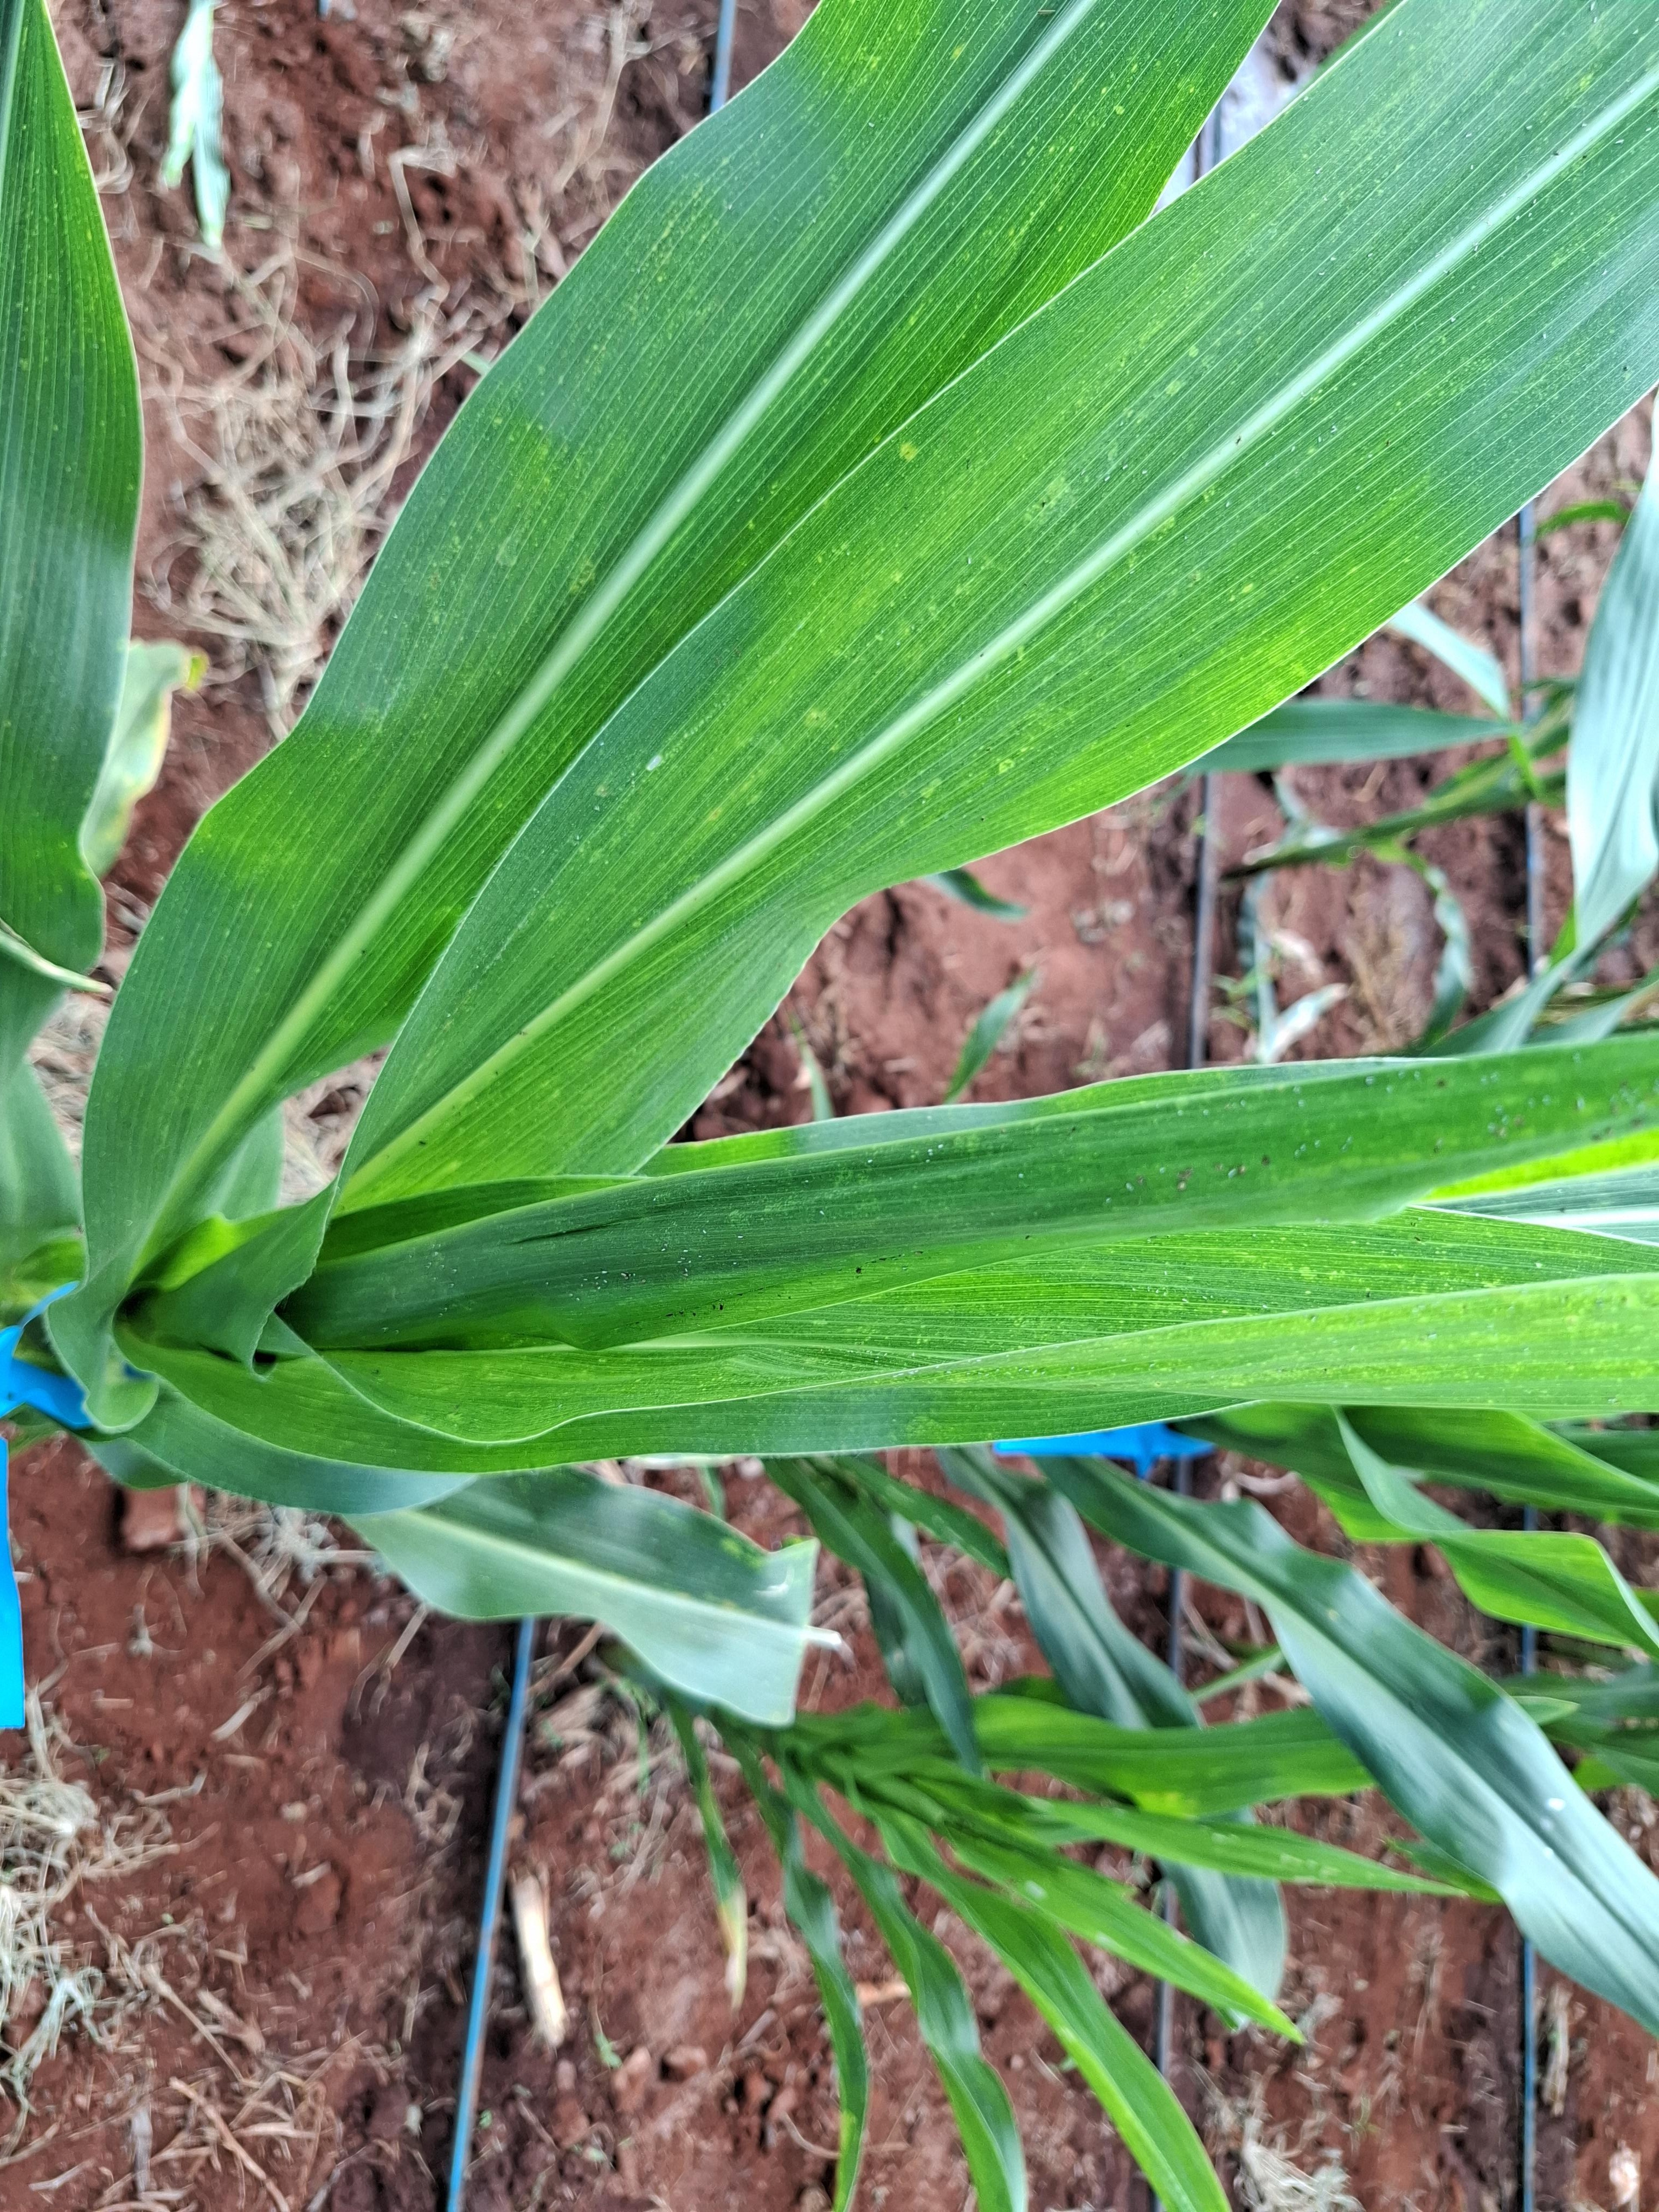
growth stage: vegetative
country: Kenya
